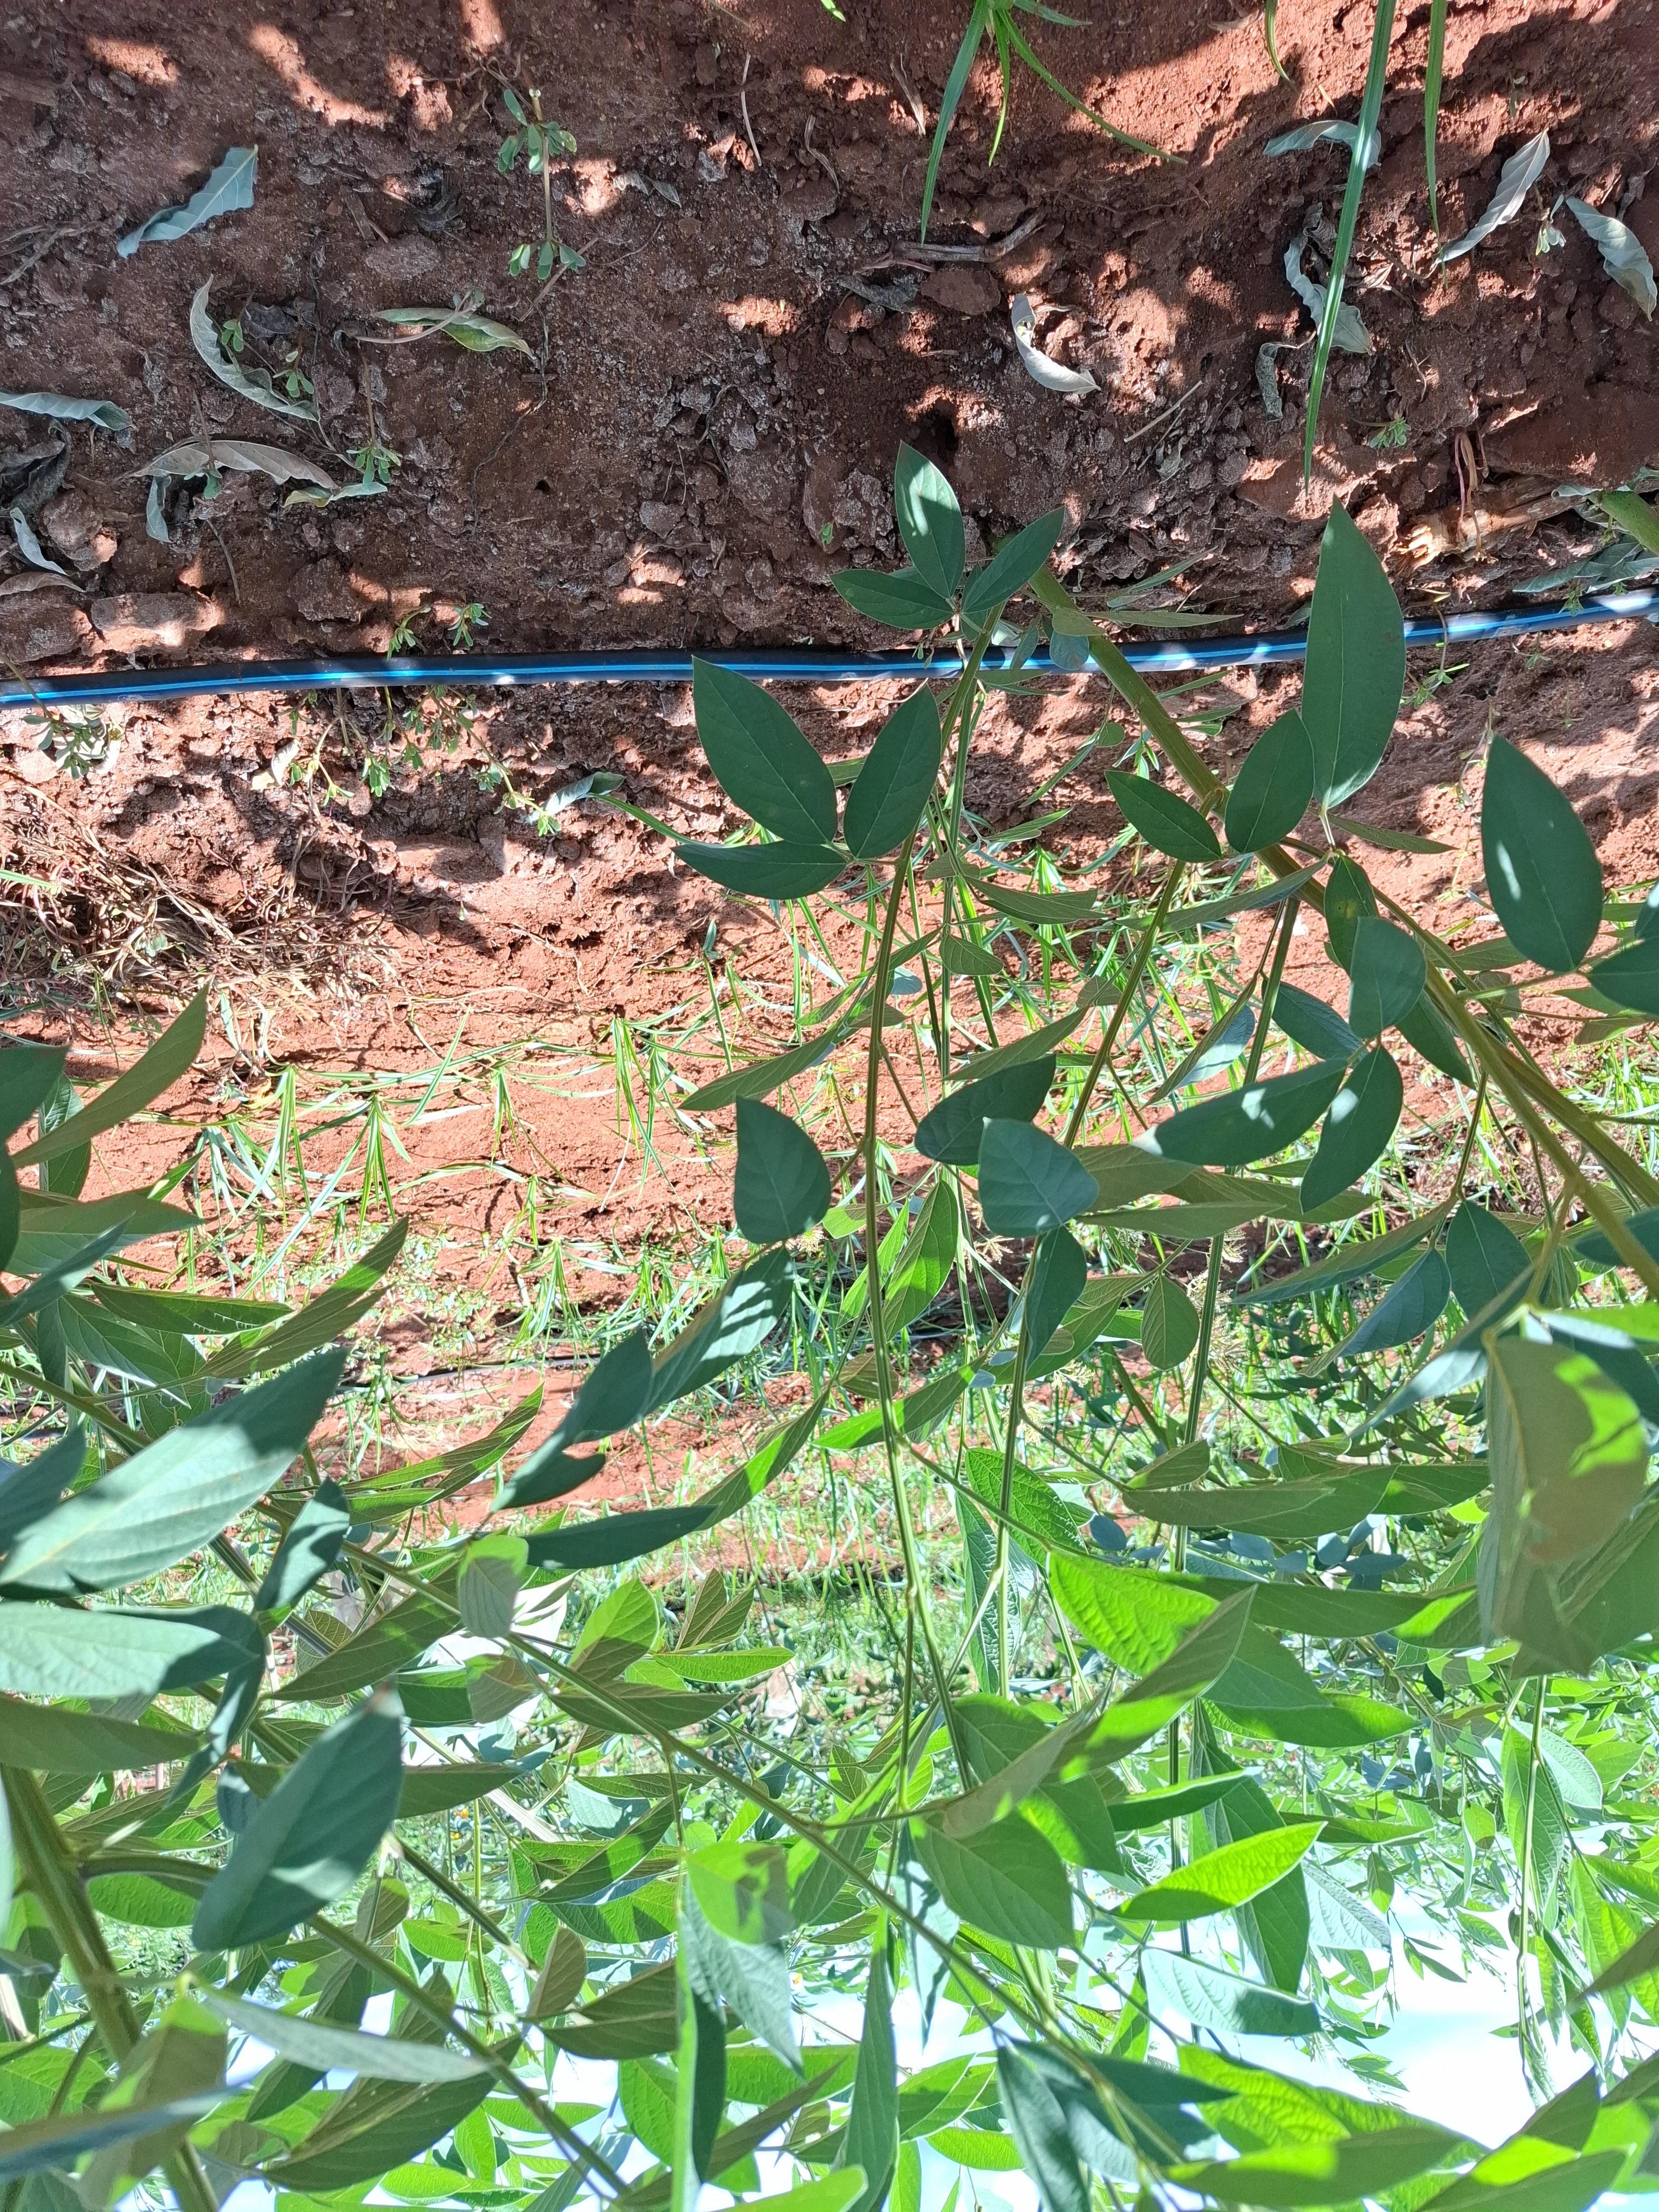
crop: pigeonpea
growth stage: vegetative
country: Kenya
